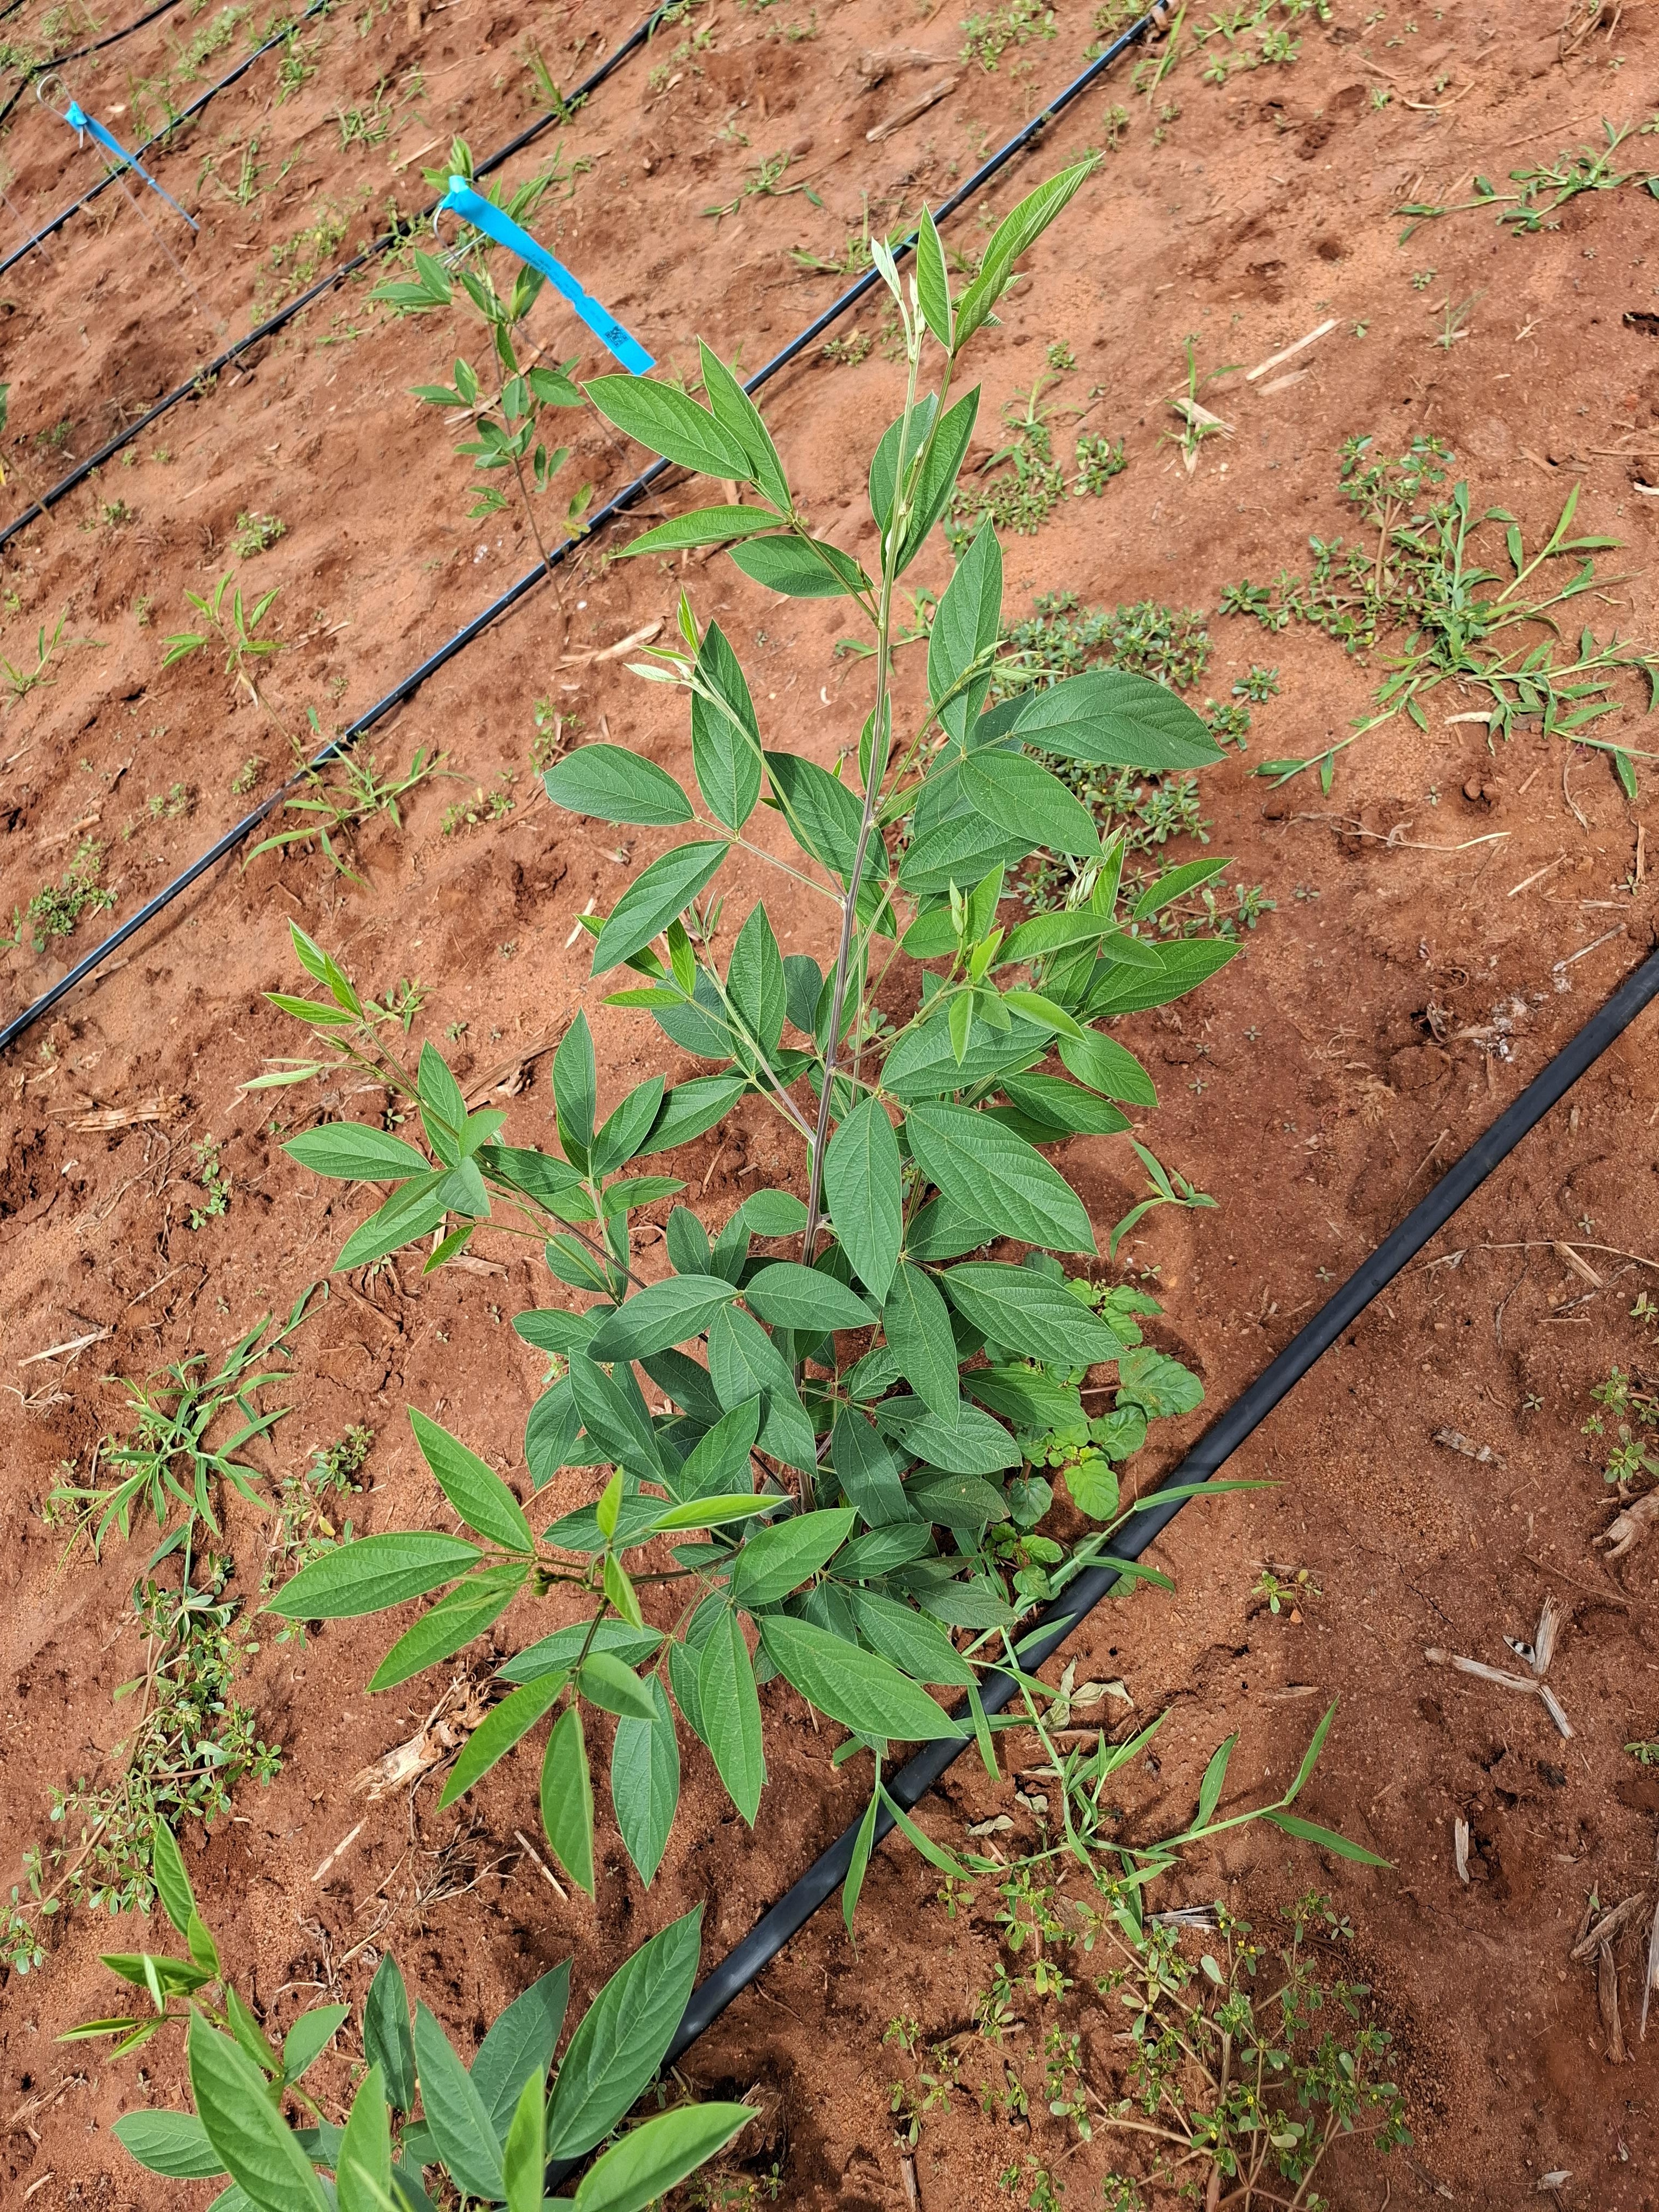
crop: pigeonpea
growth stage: flowering
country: Kenya
